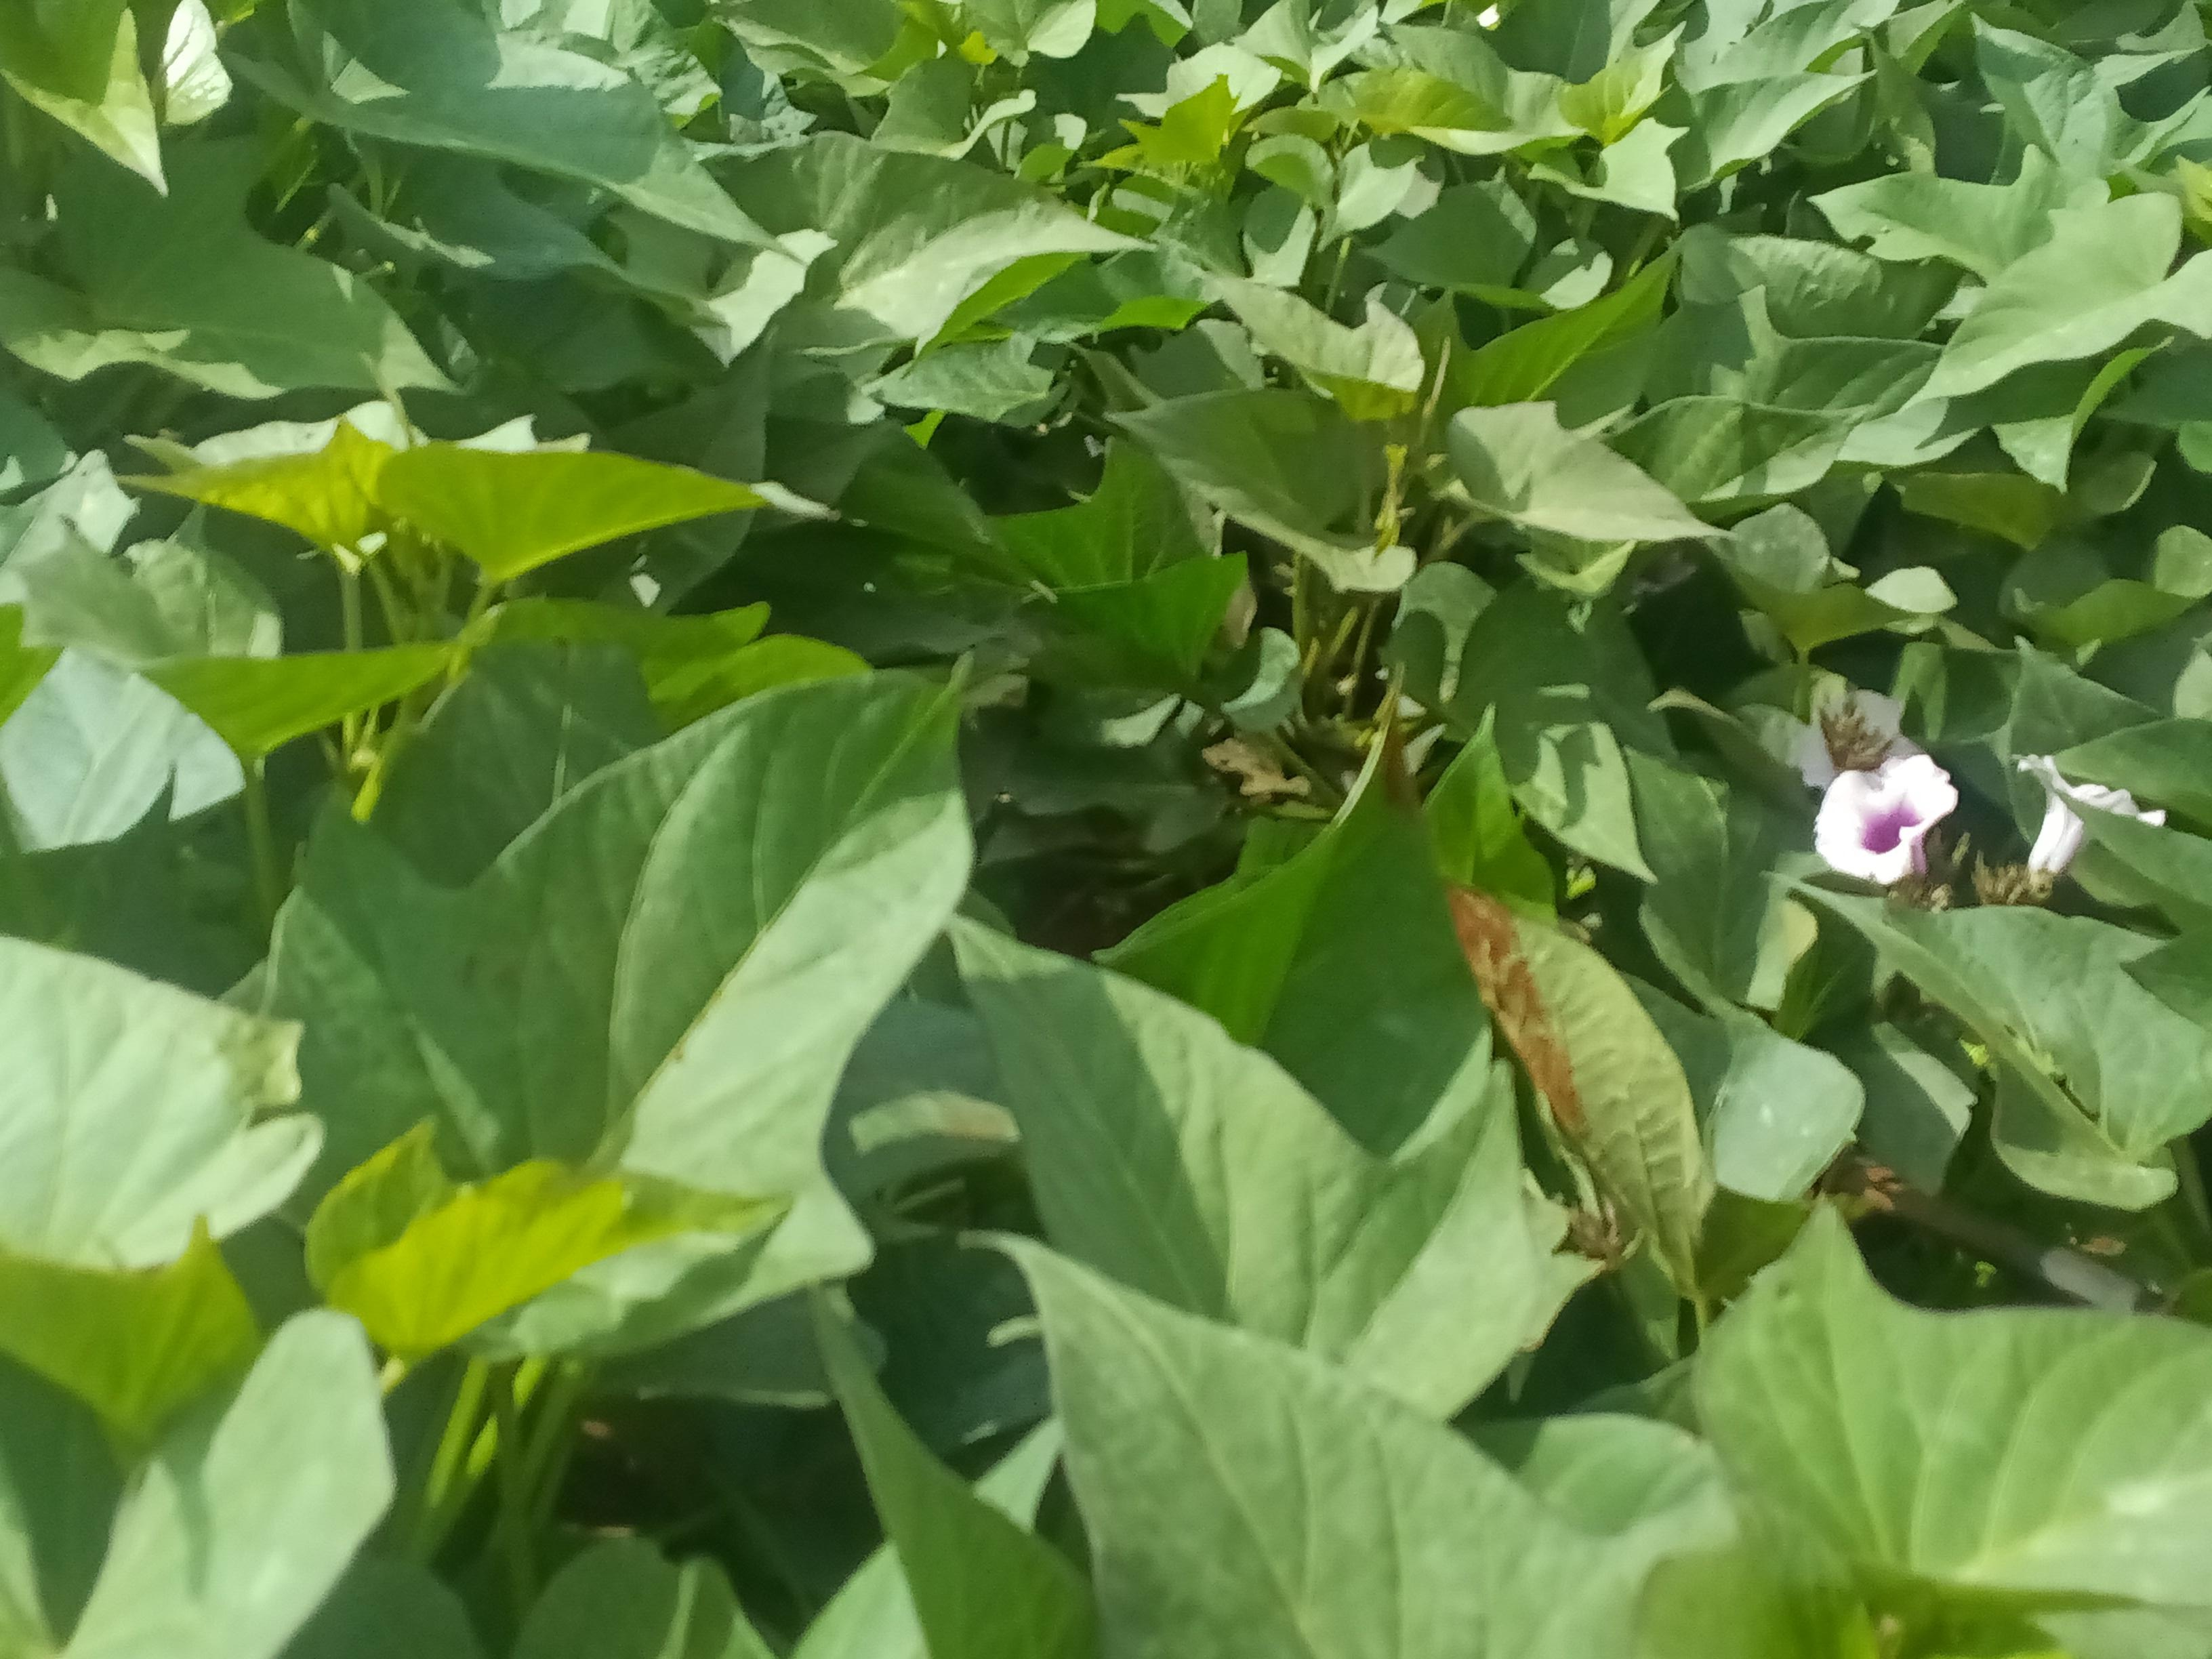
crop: sweet potato
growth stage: flowering
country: Kenya
